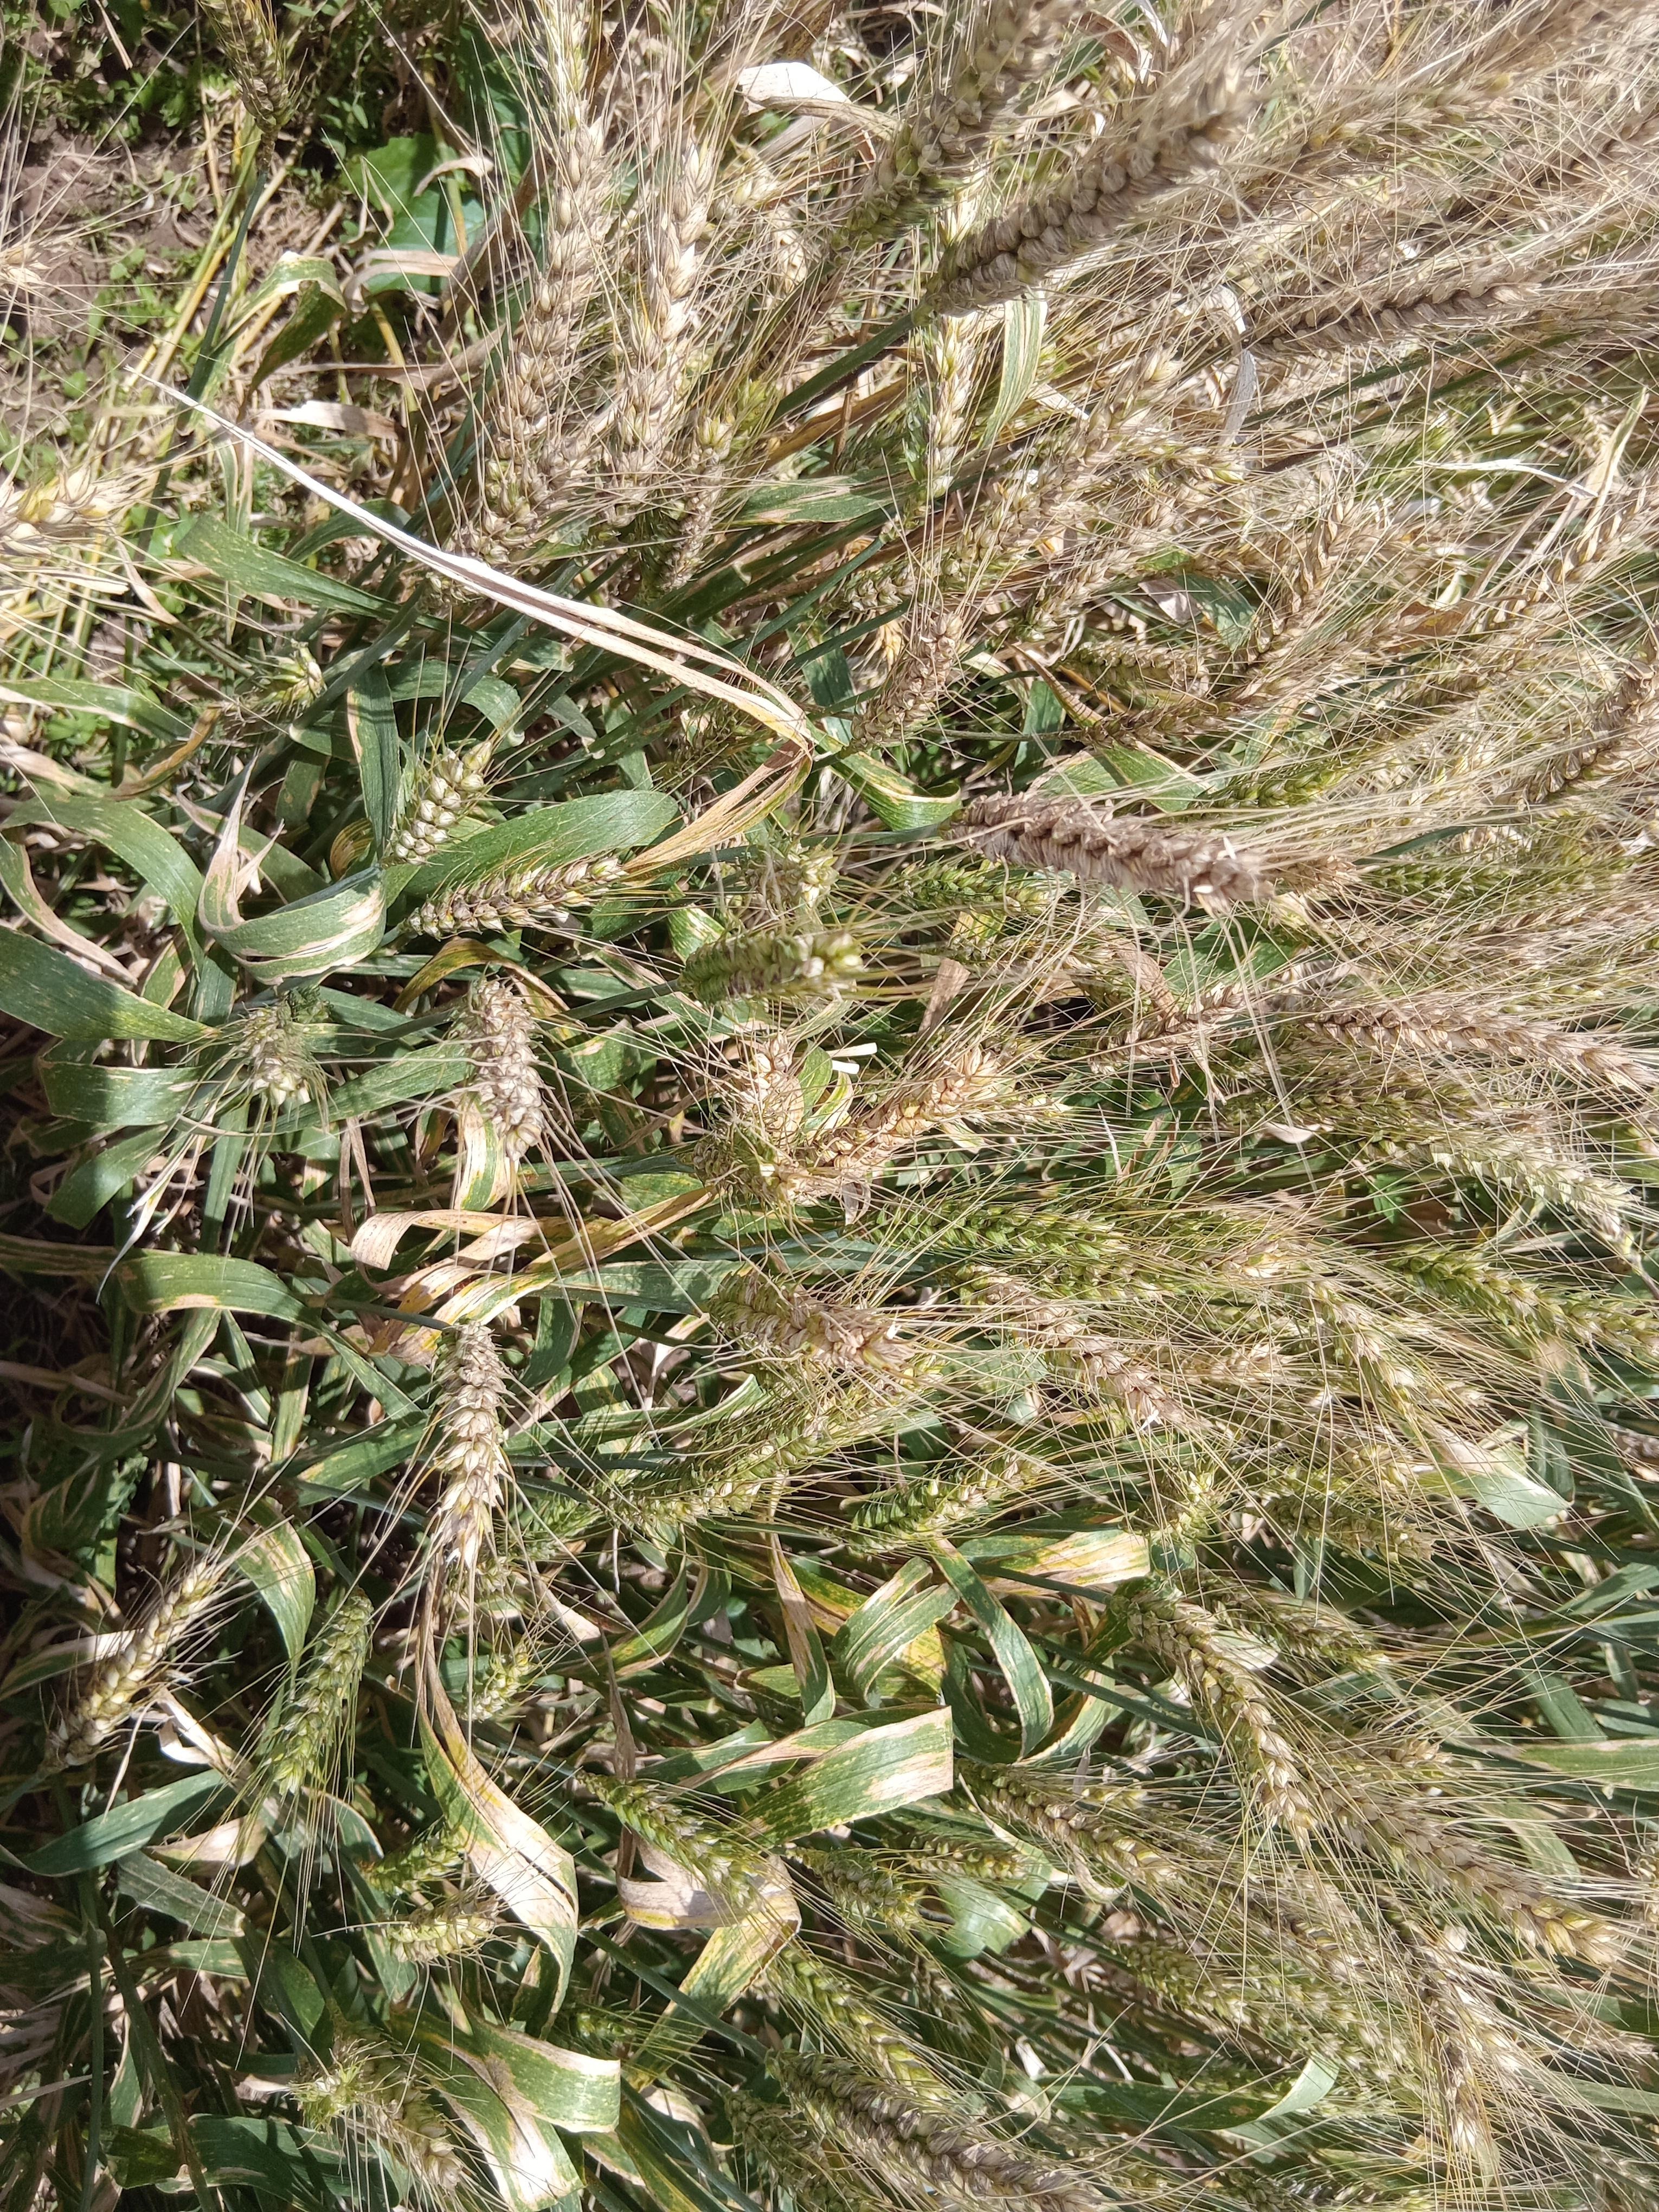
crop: wheat
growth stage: maturity
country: Kenya
